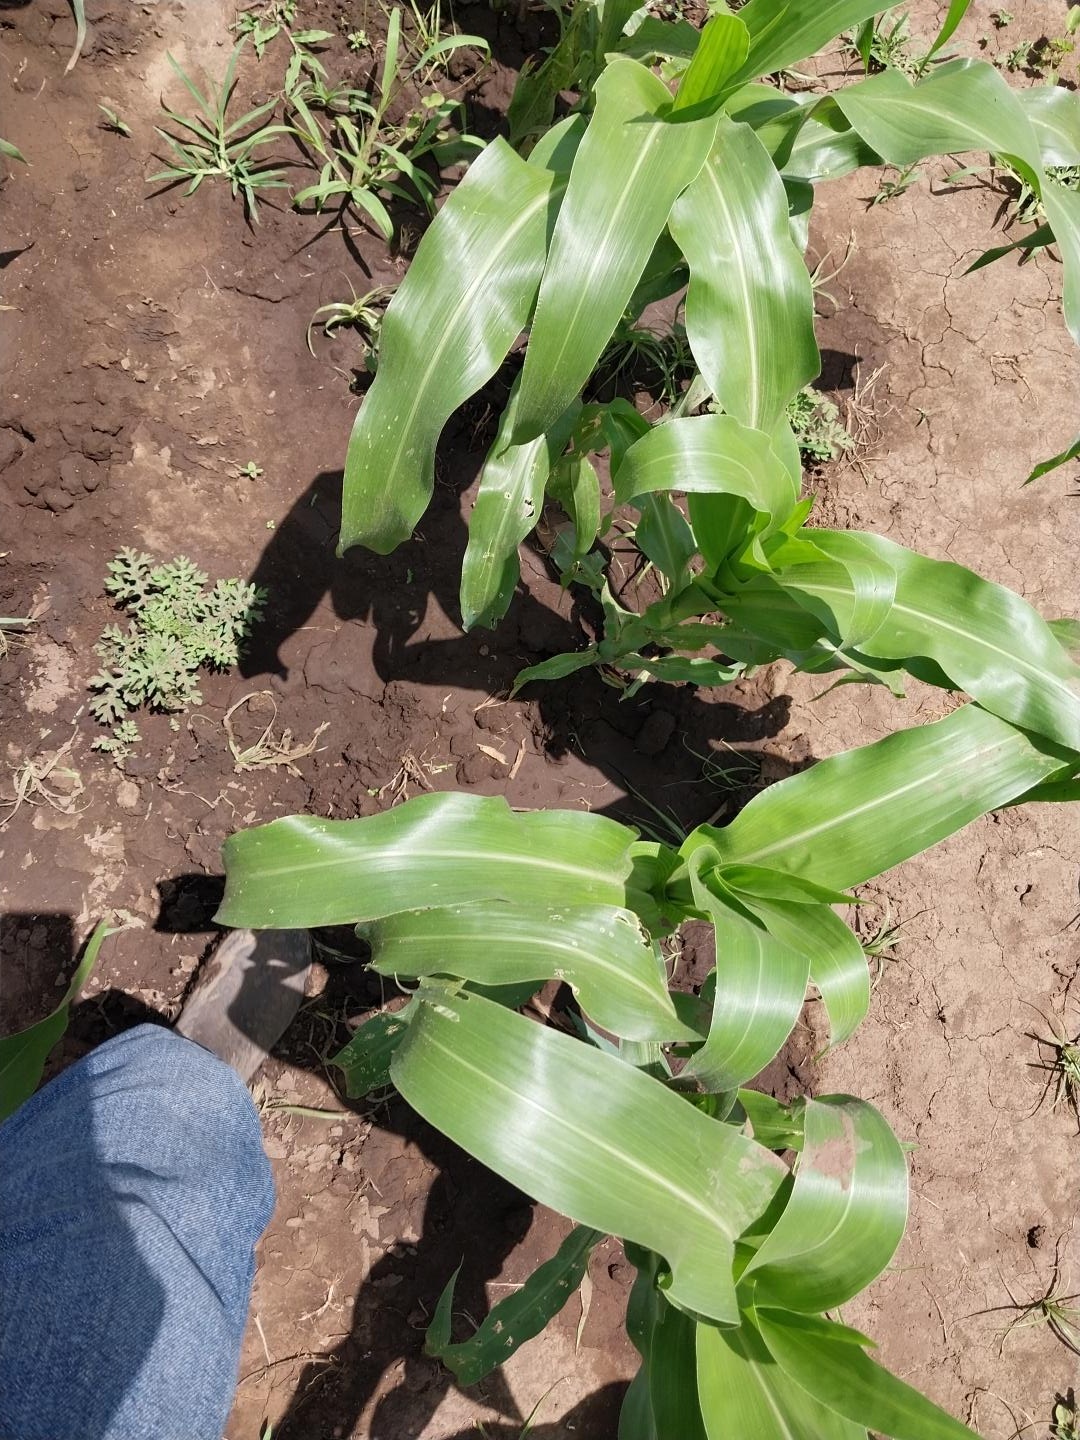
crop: maize
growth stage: vegetative
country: Tanzania
